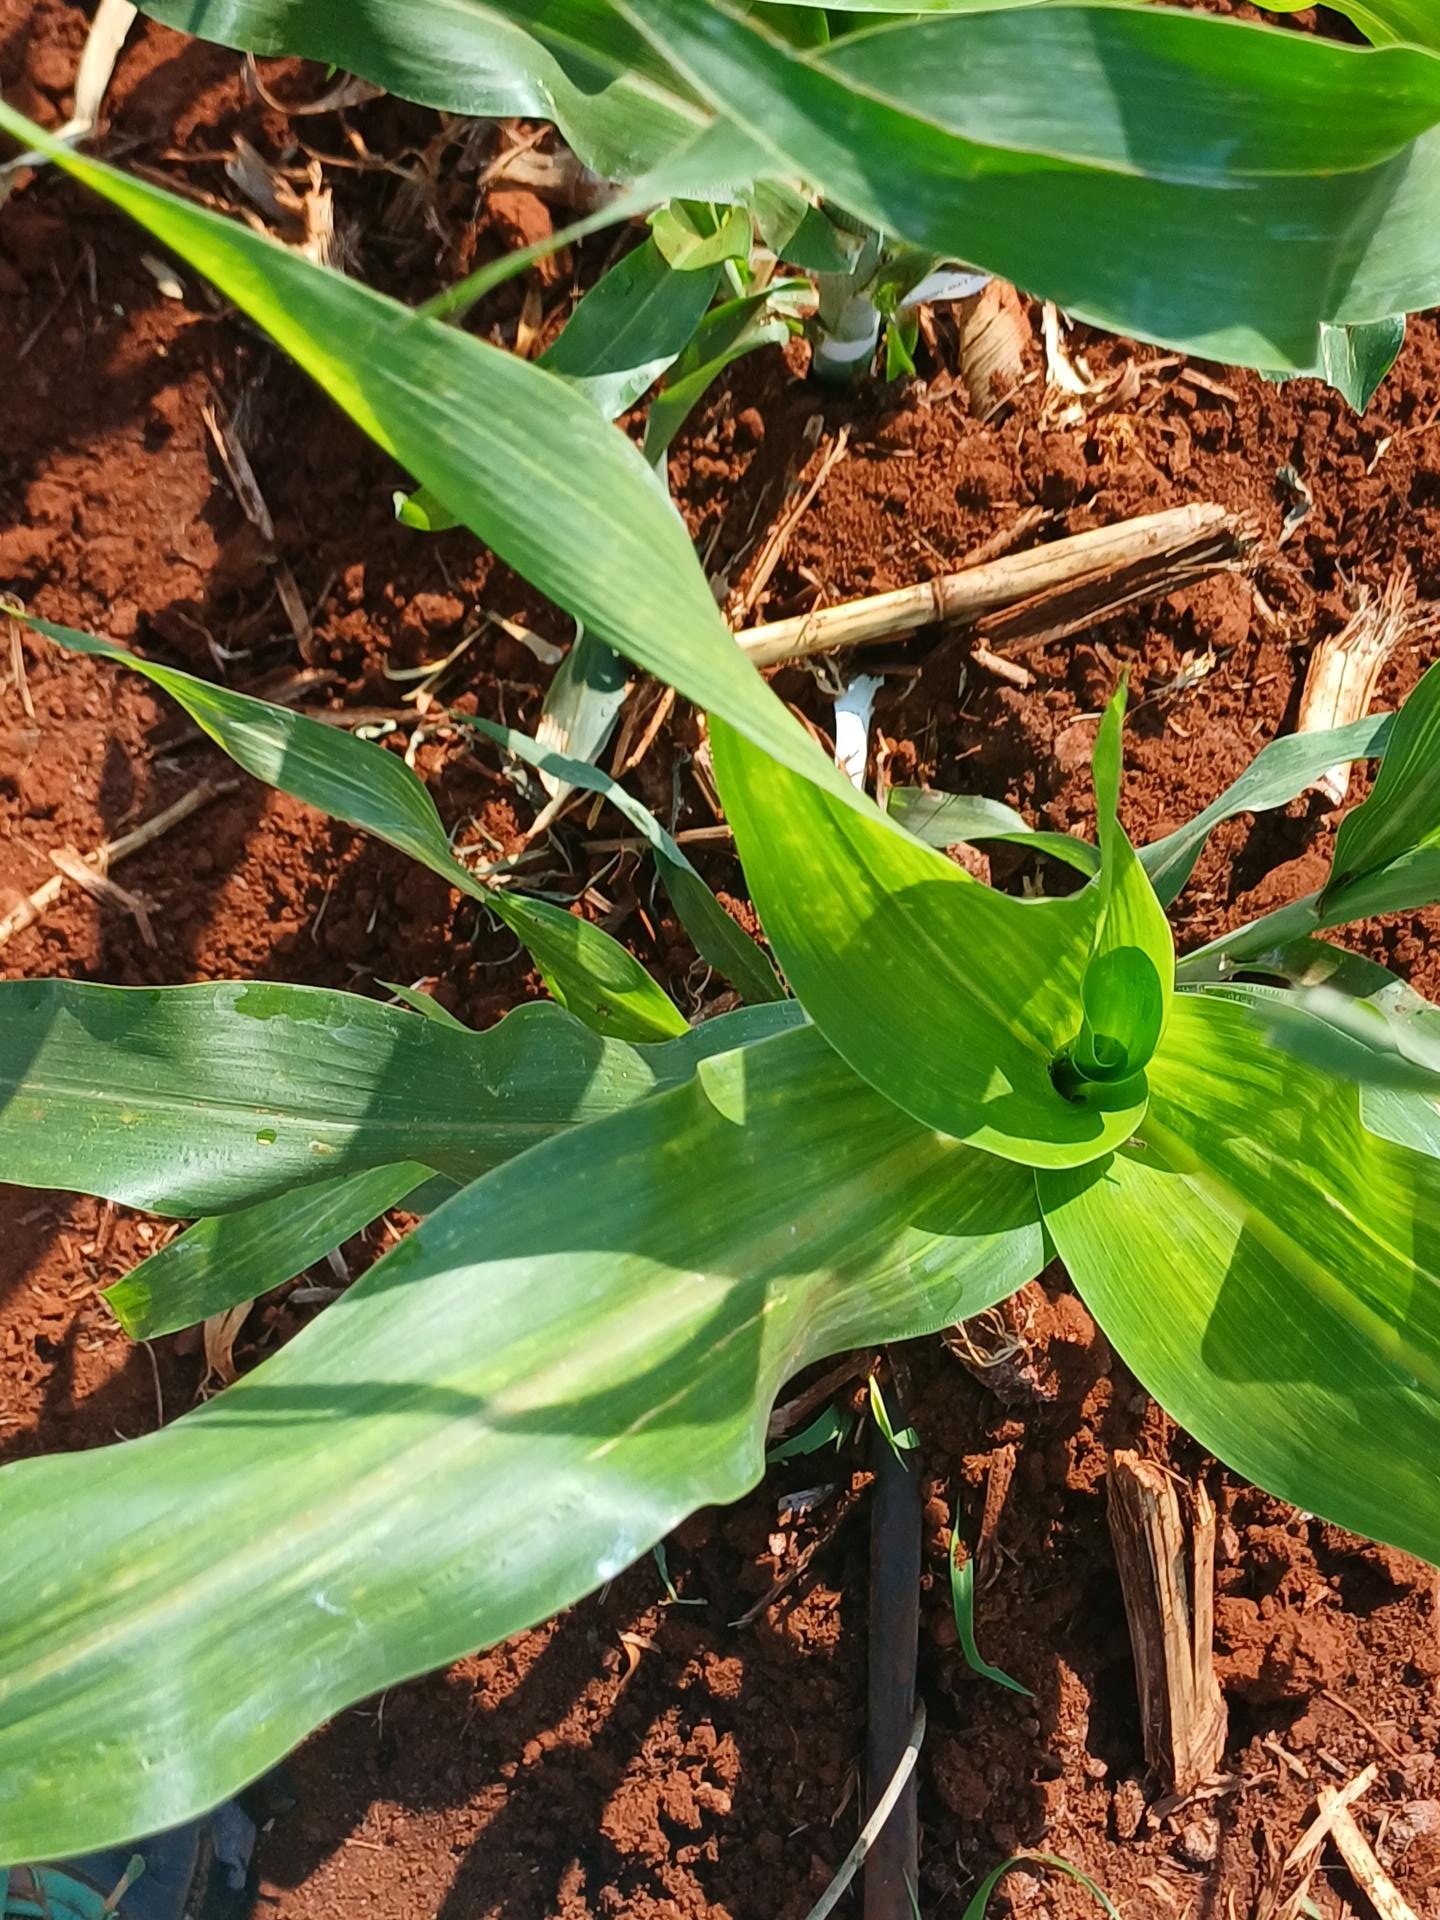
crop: sorghum
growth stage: vegetative
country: Kenya
